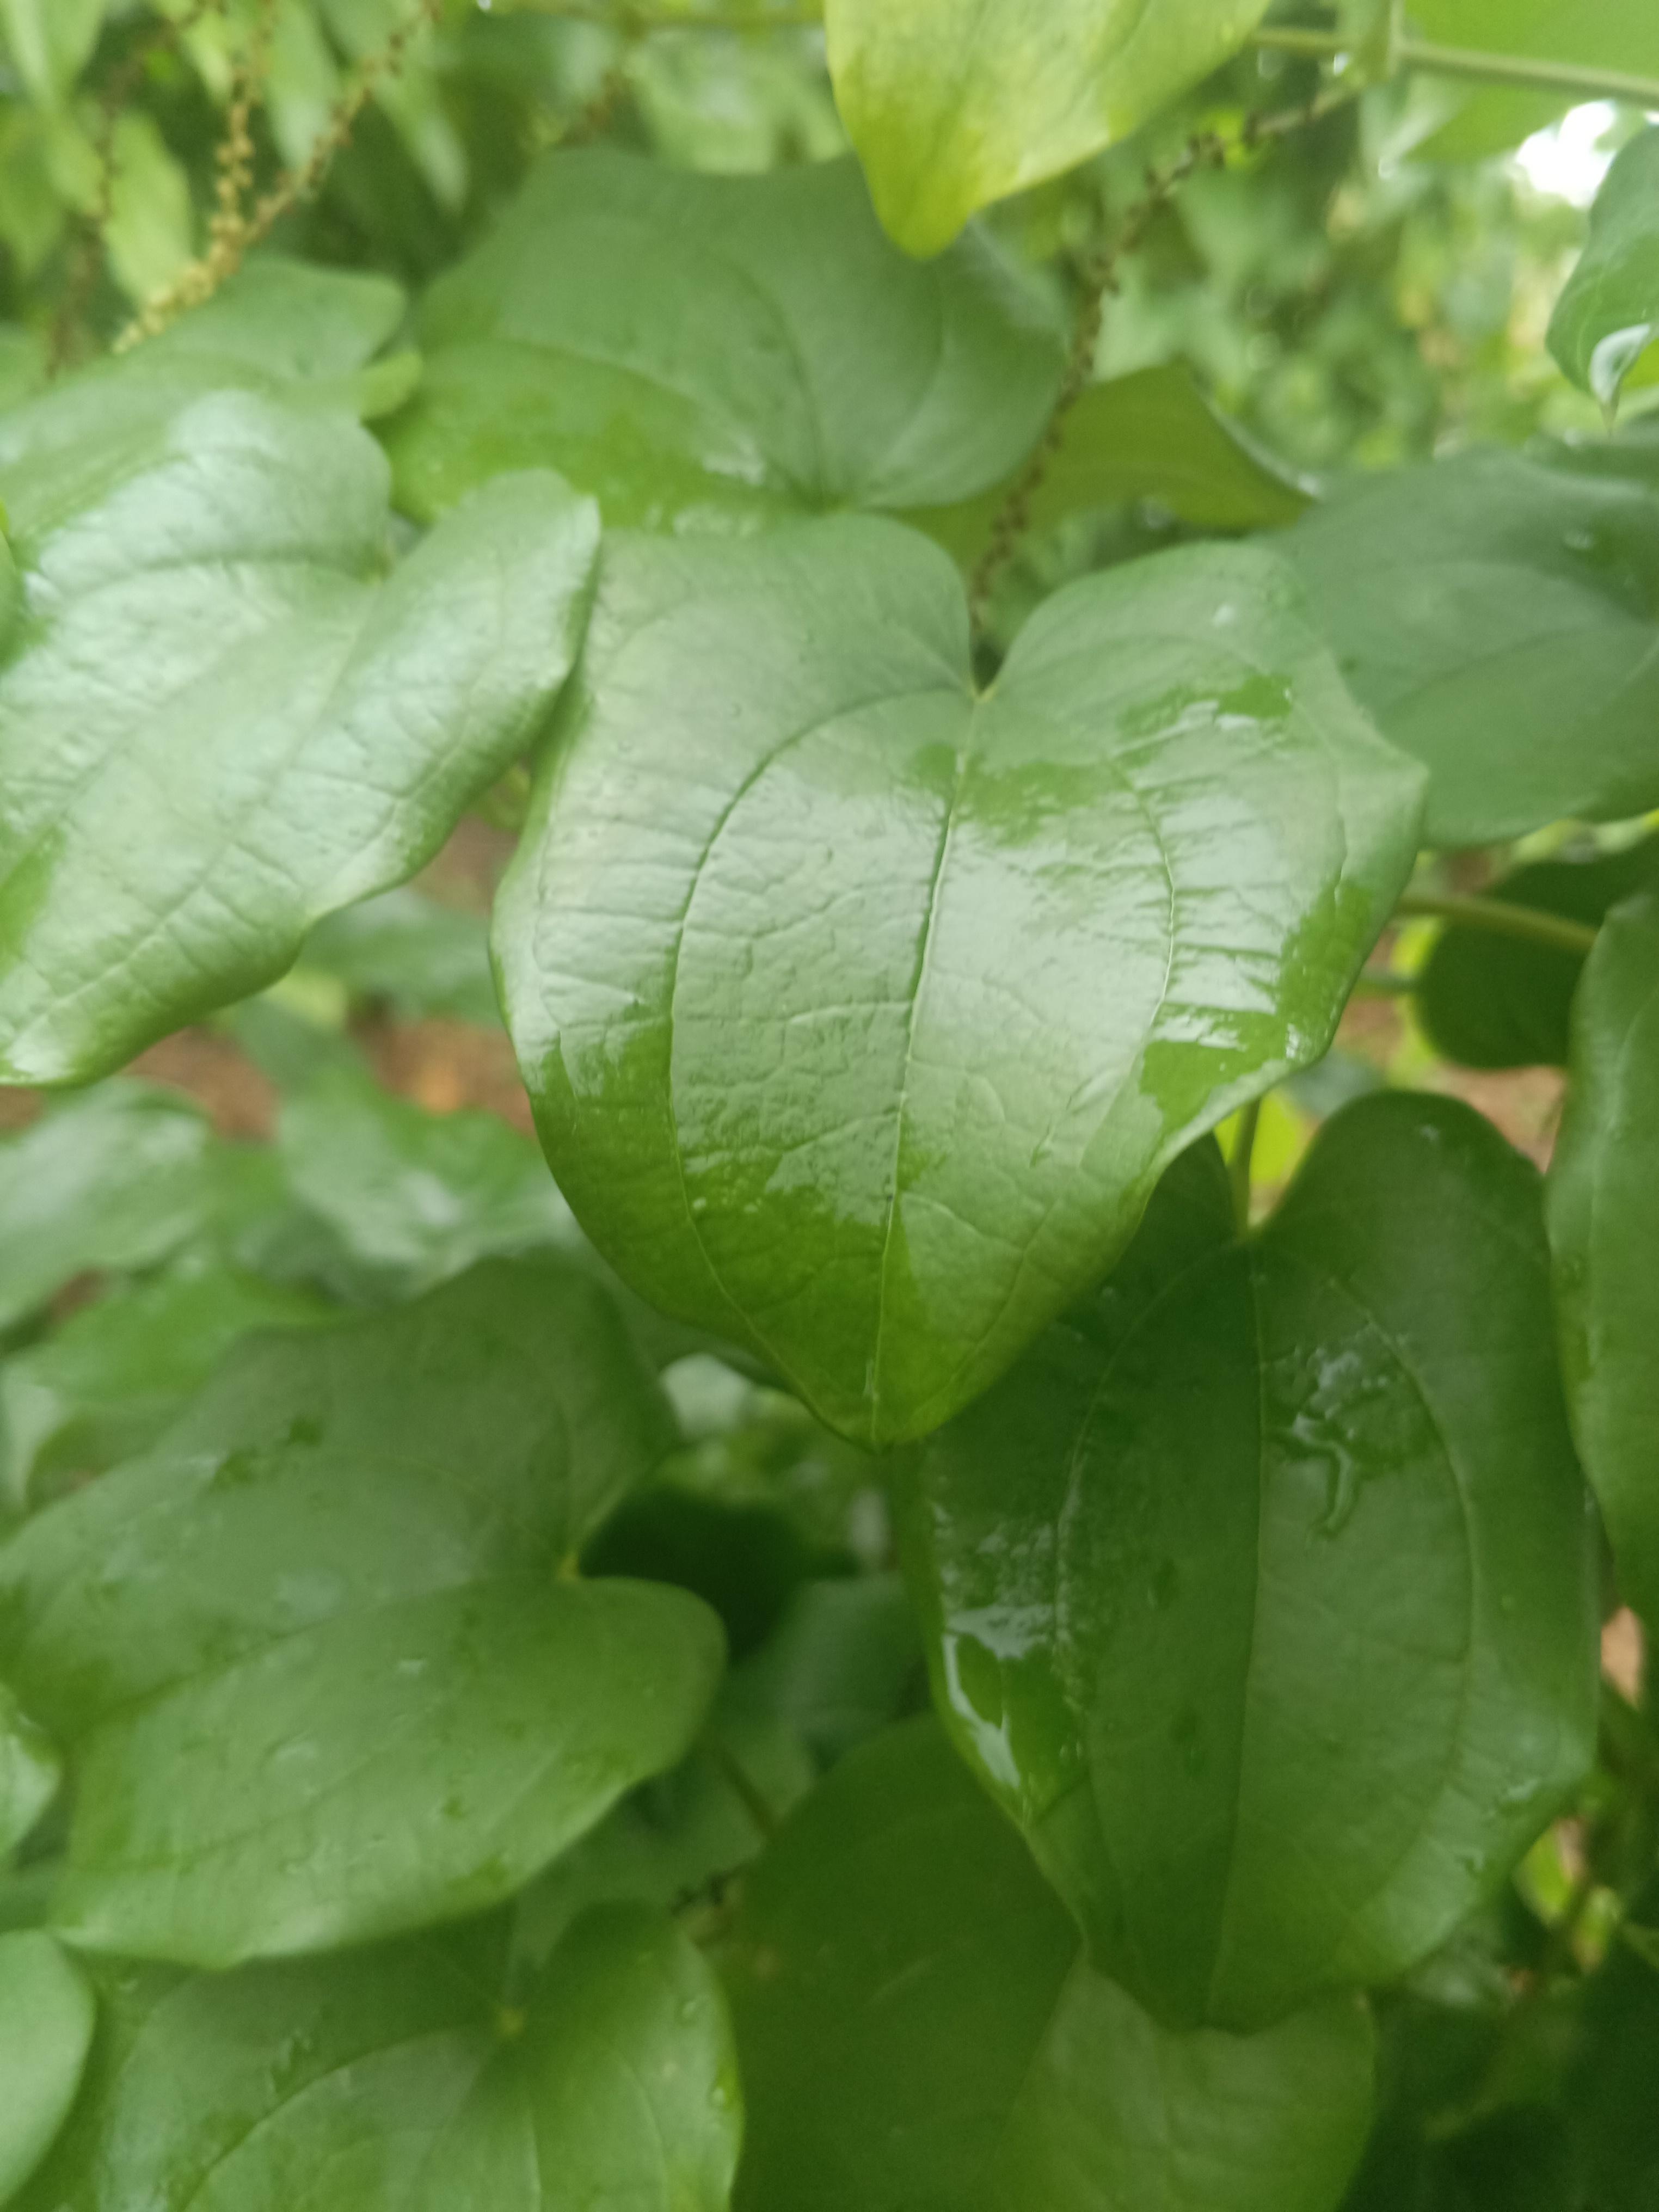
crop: yam
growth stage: vegetative
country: Nigeria
